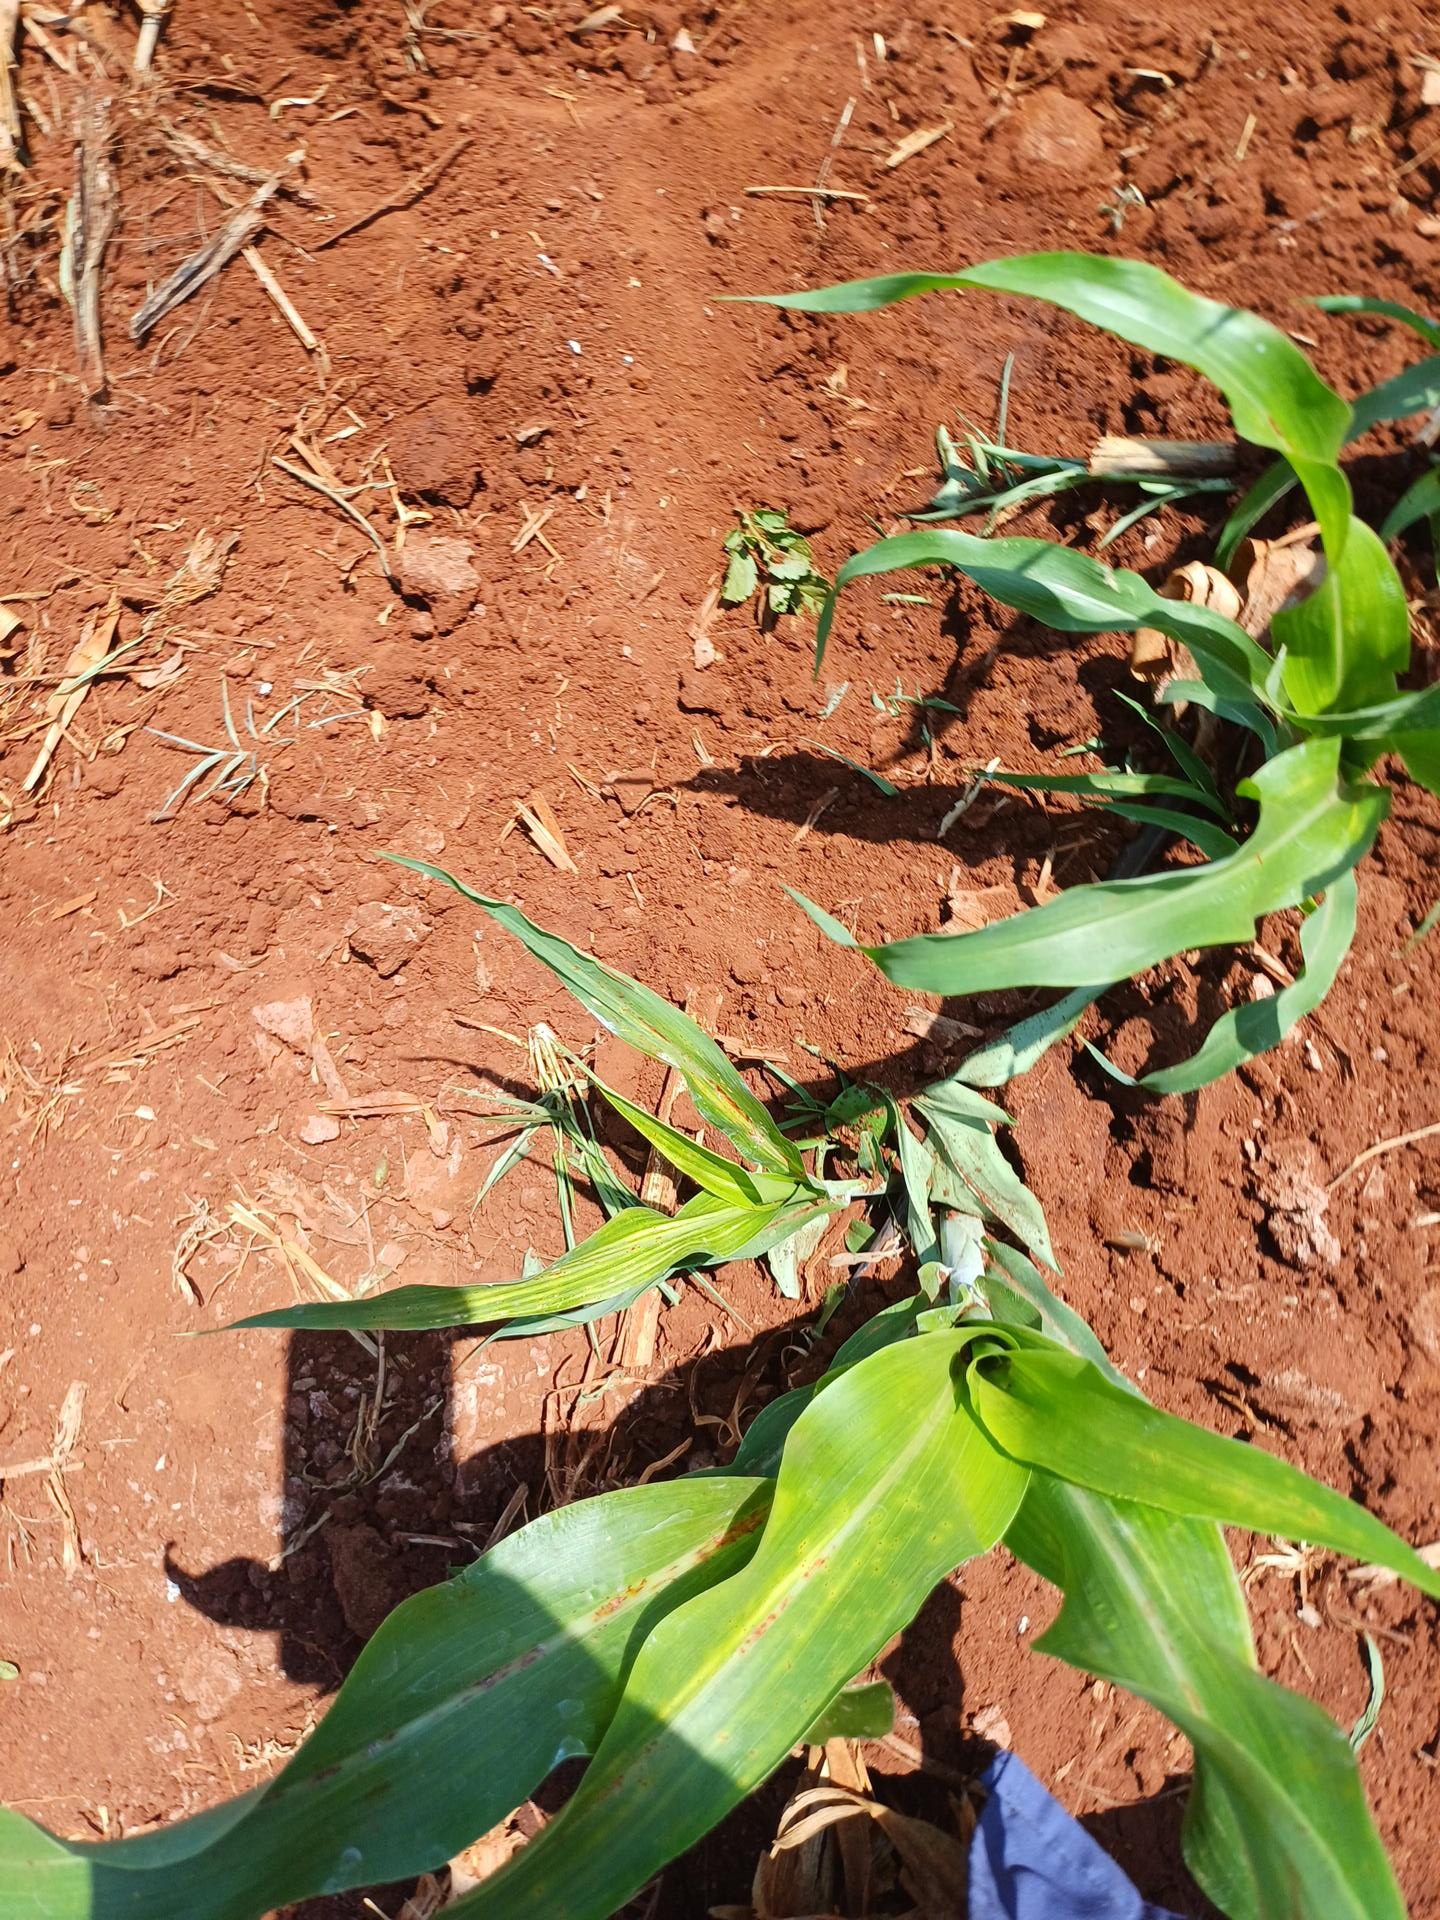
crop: sorghum
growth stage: vegetative
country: Kenya
